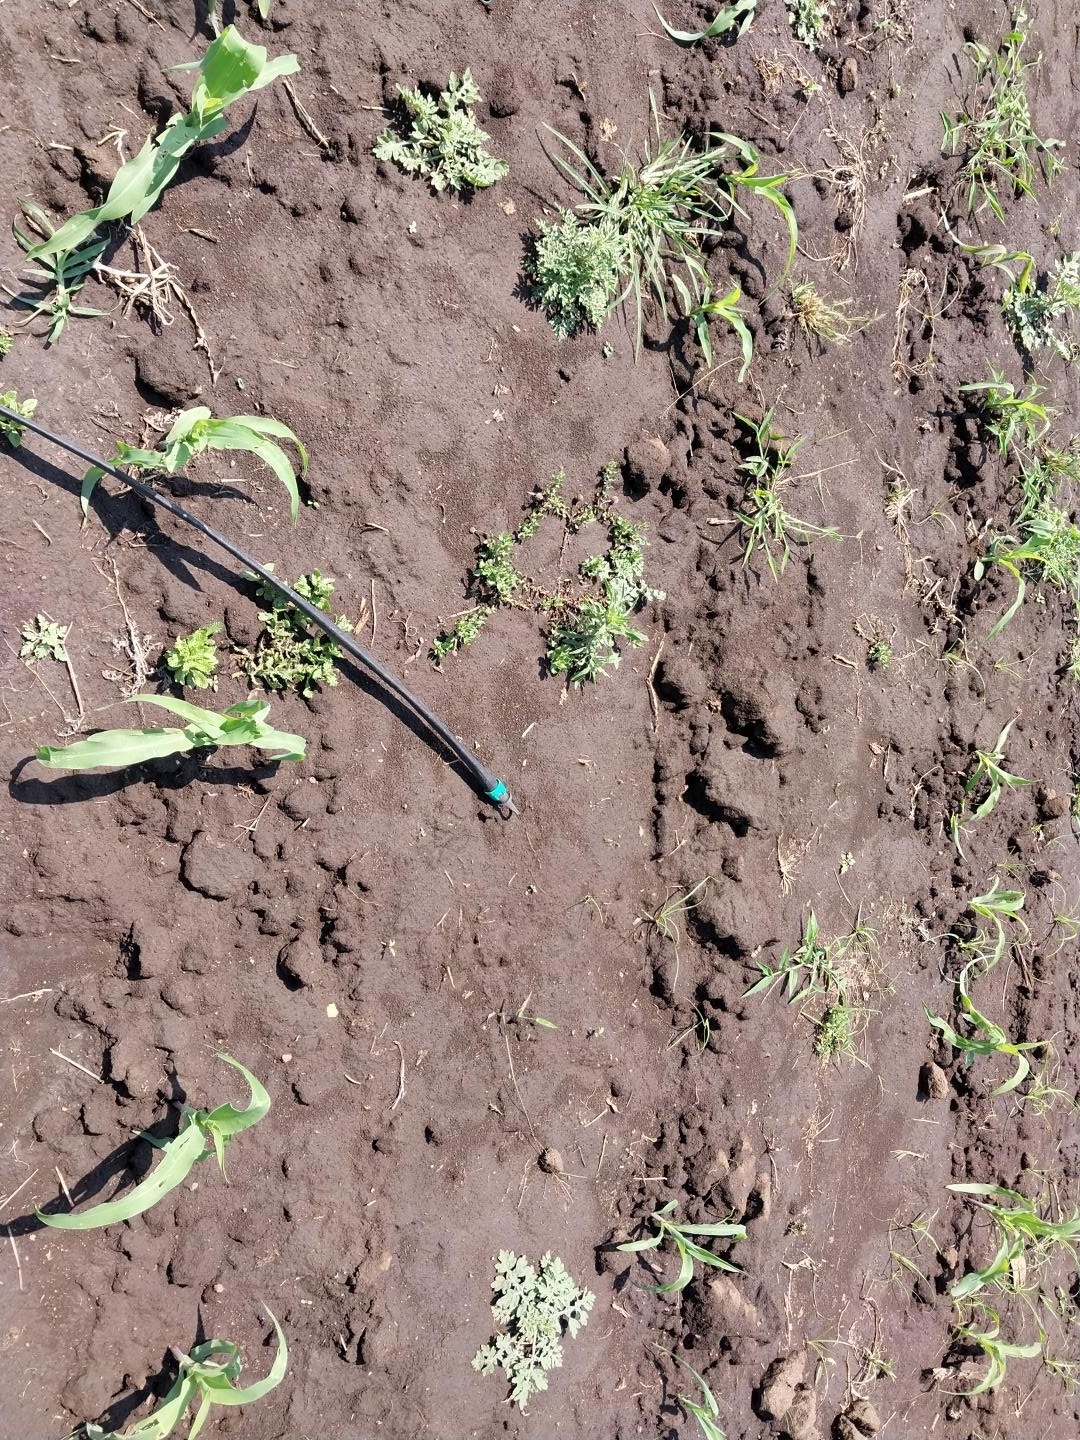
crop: maize
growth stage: emergence
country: Tanzania
